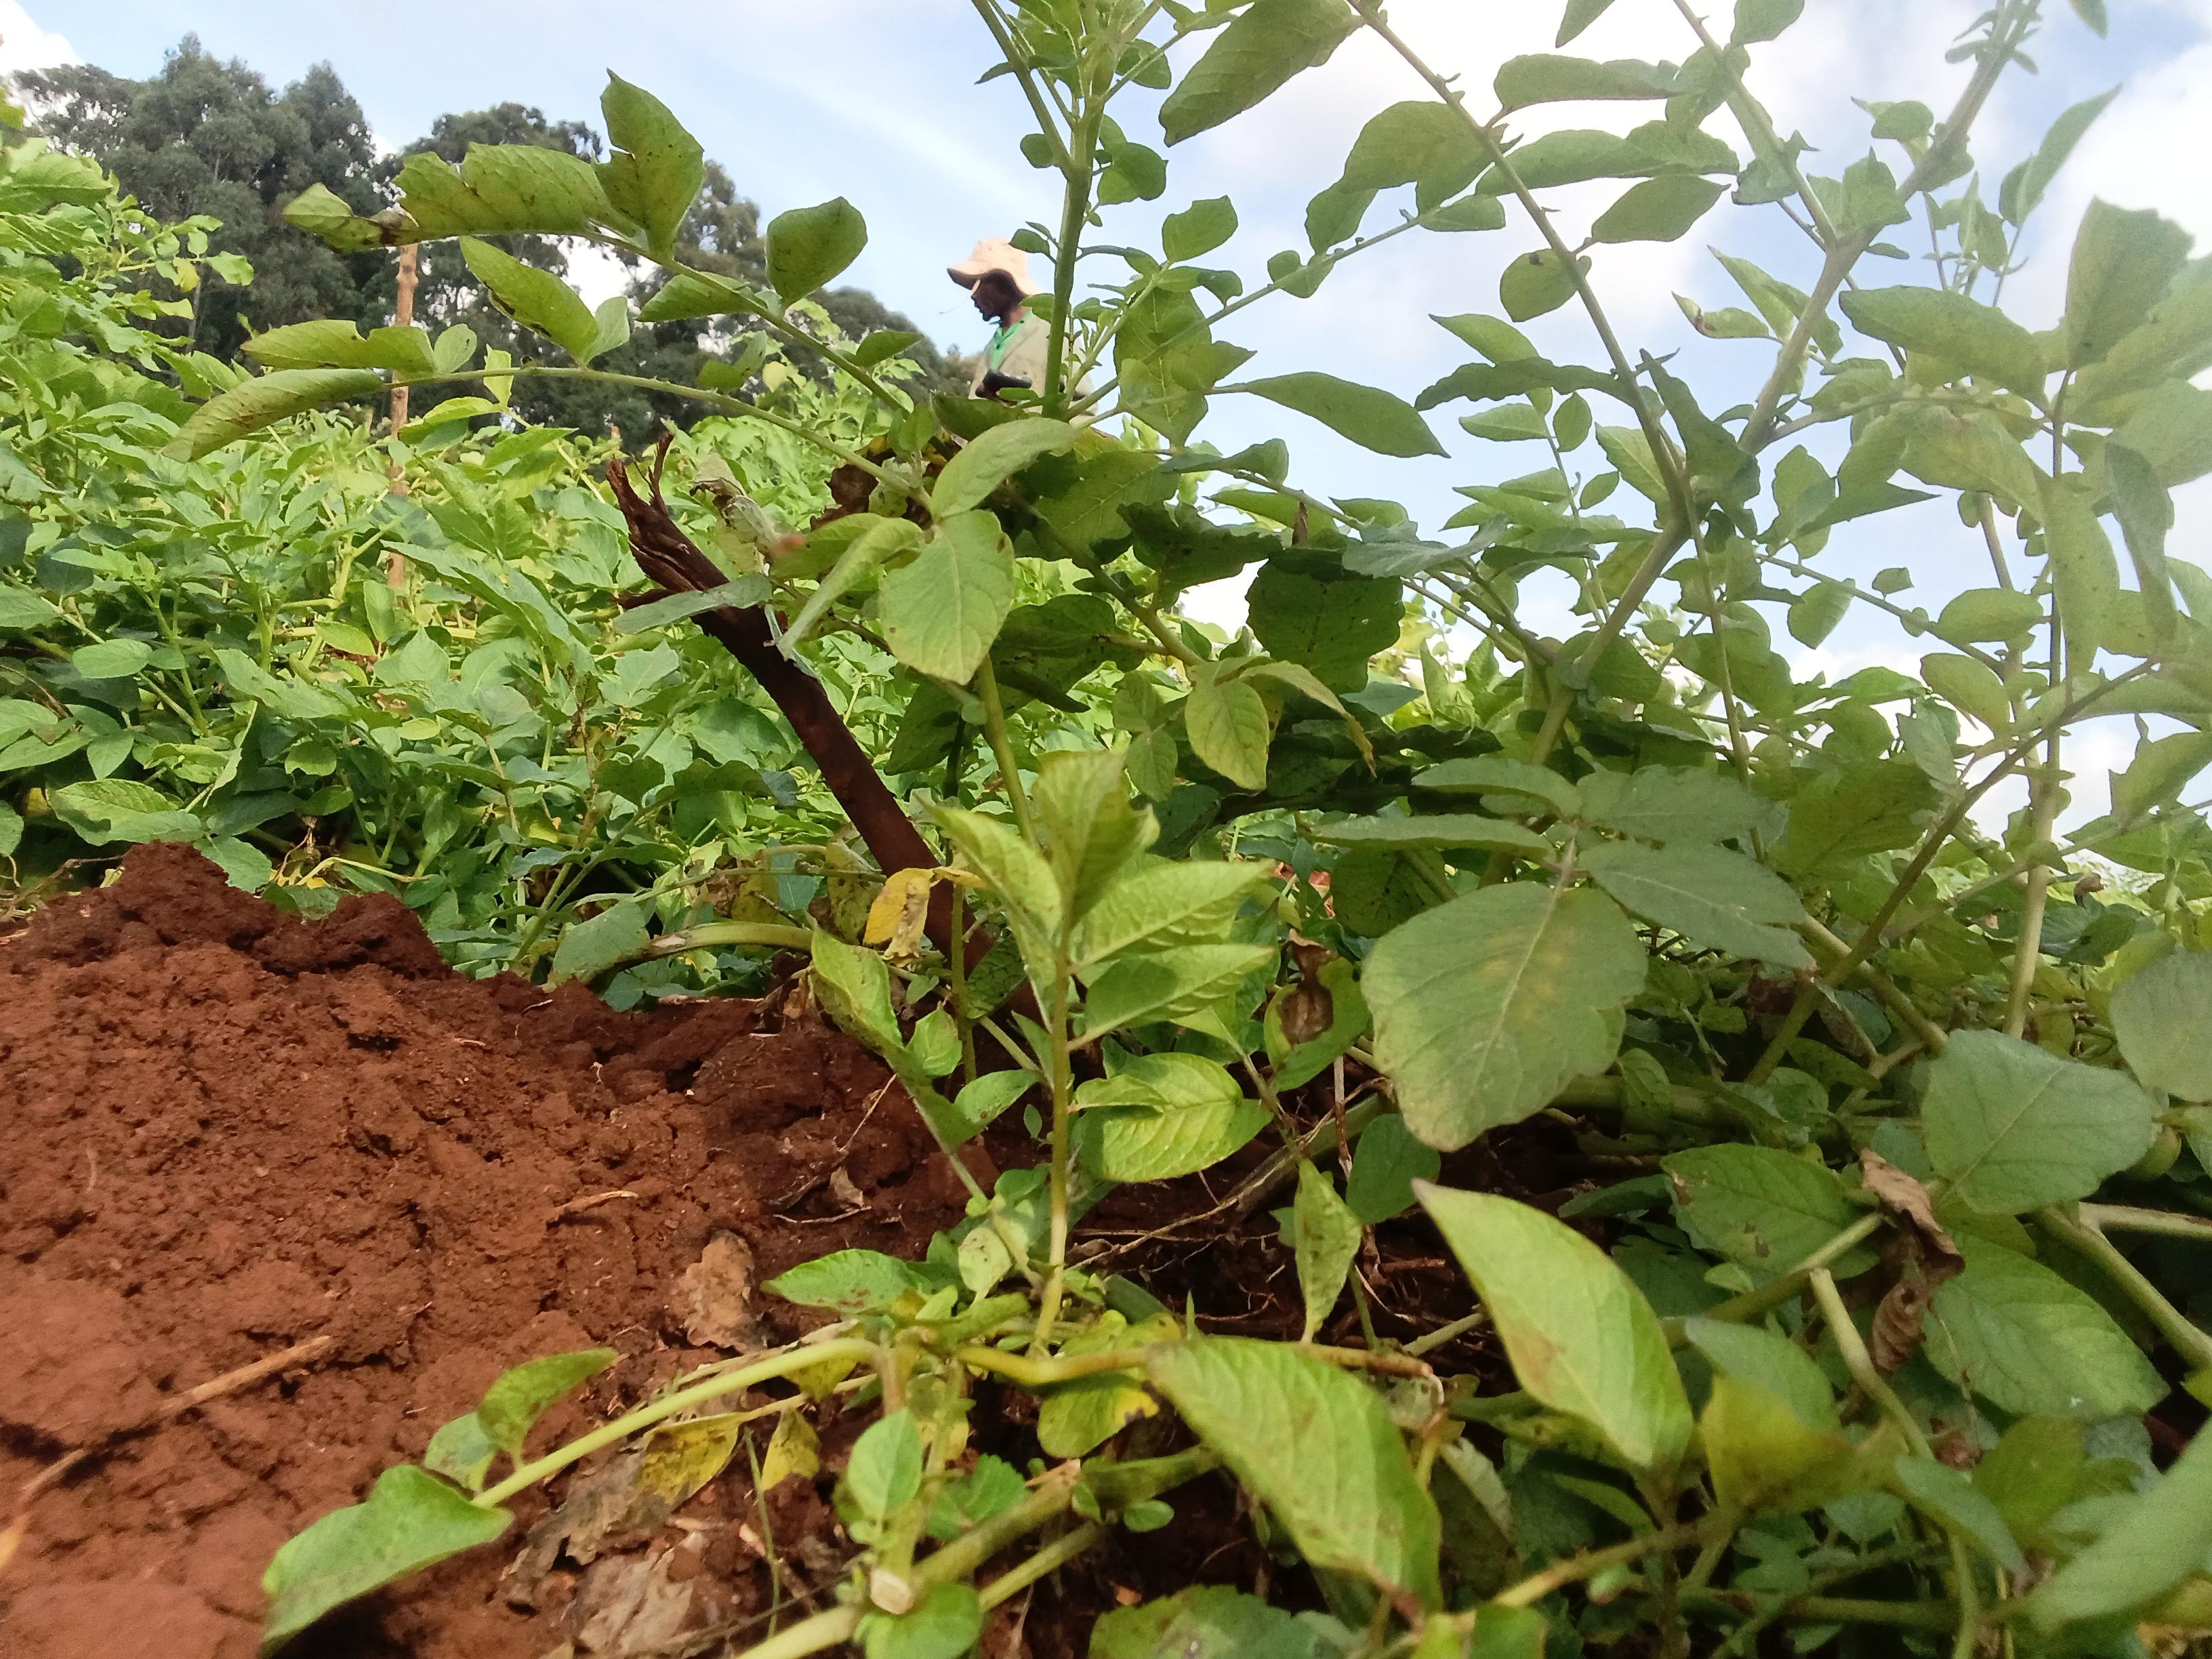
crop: potato
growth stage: harvest maturity
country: Kenya
